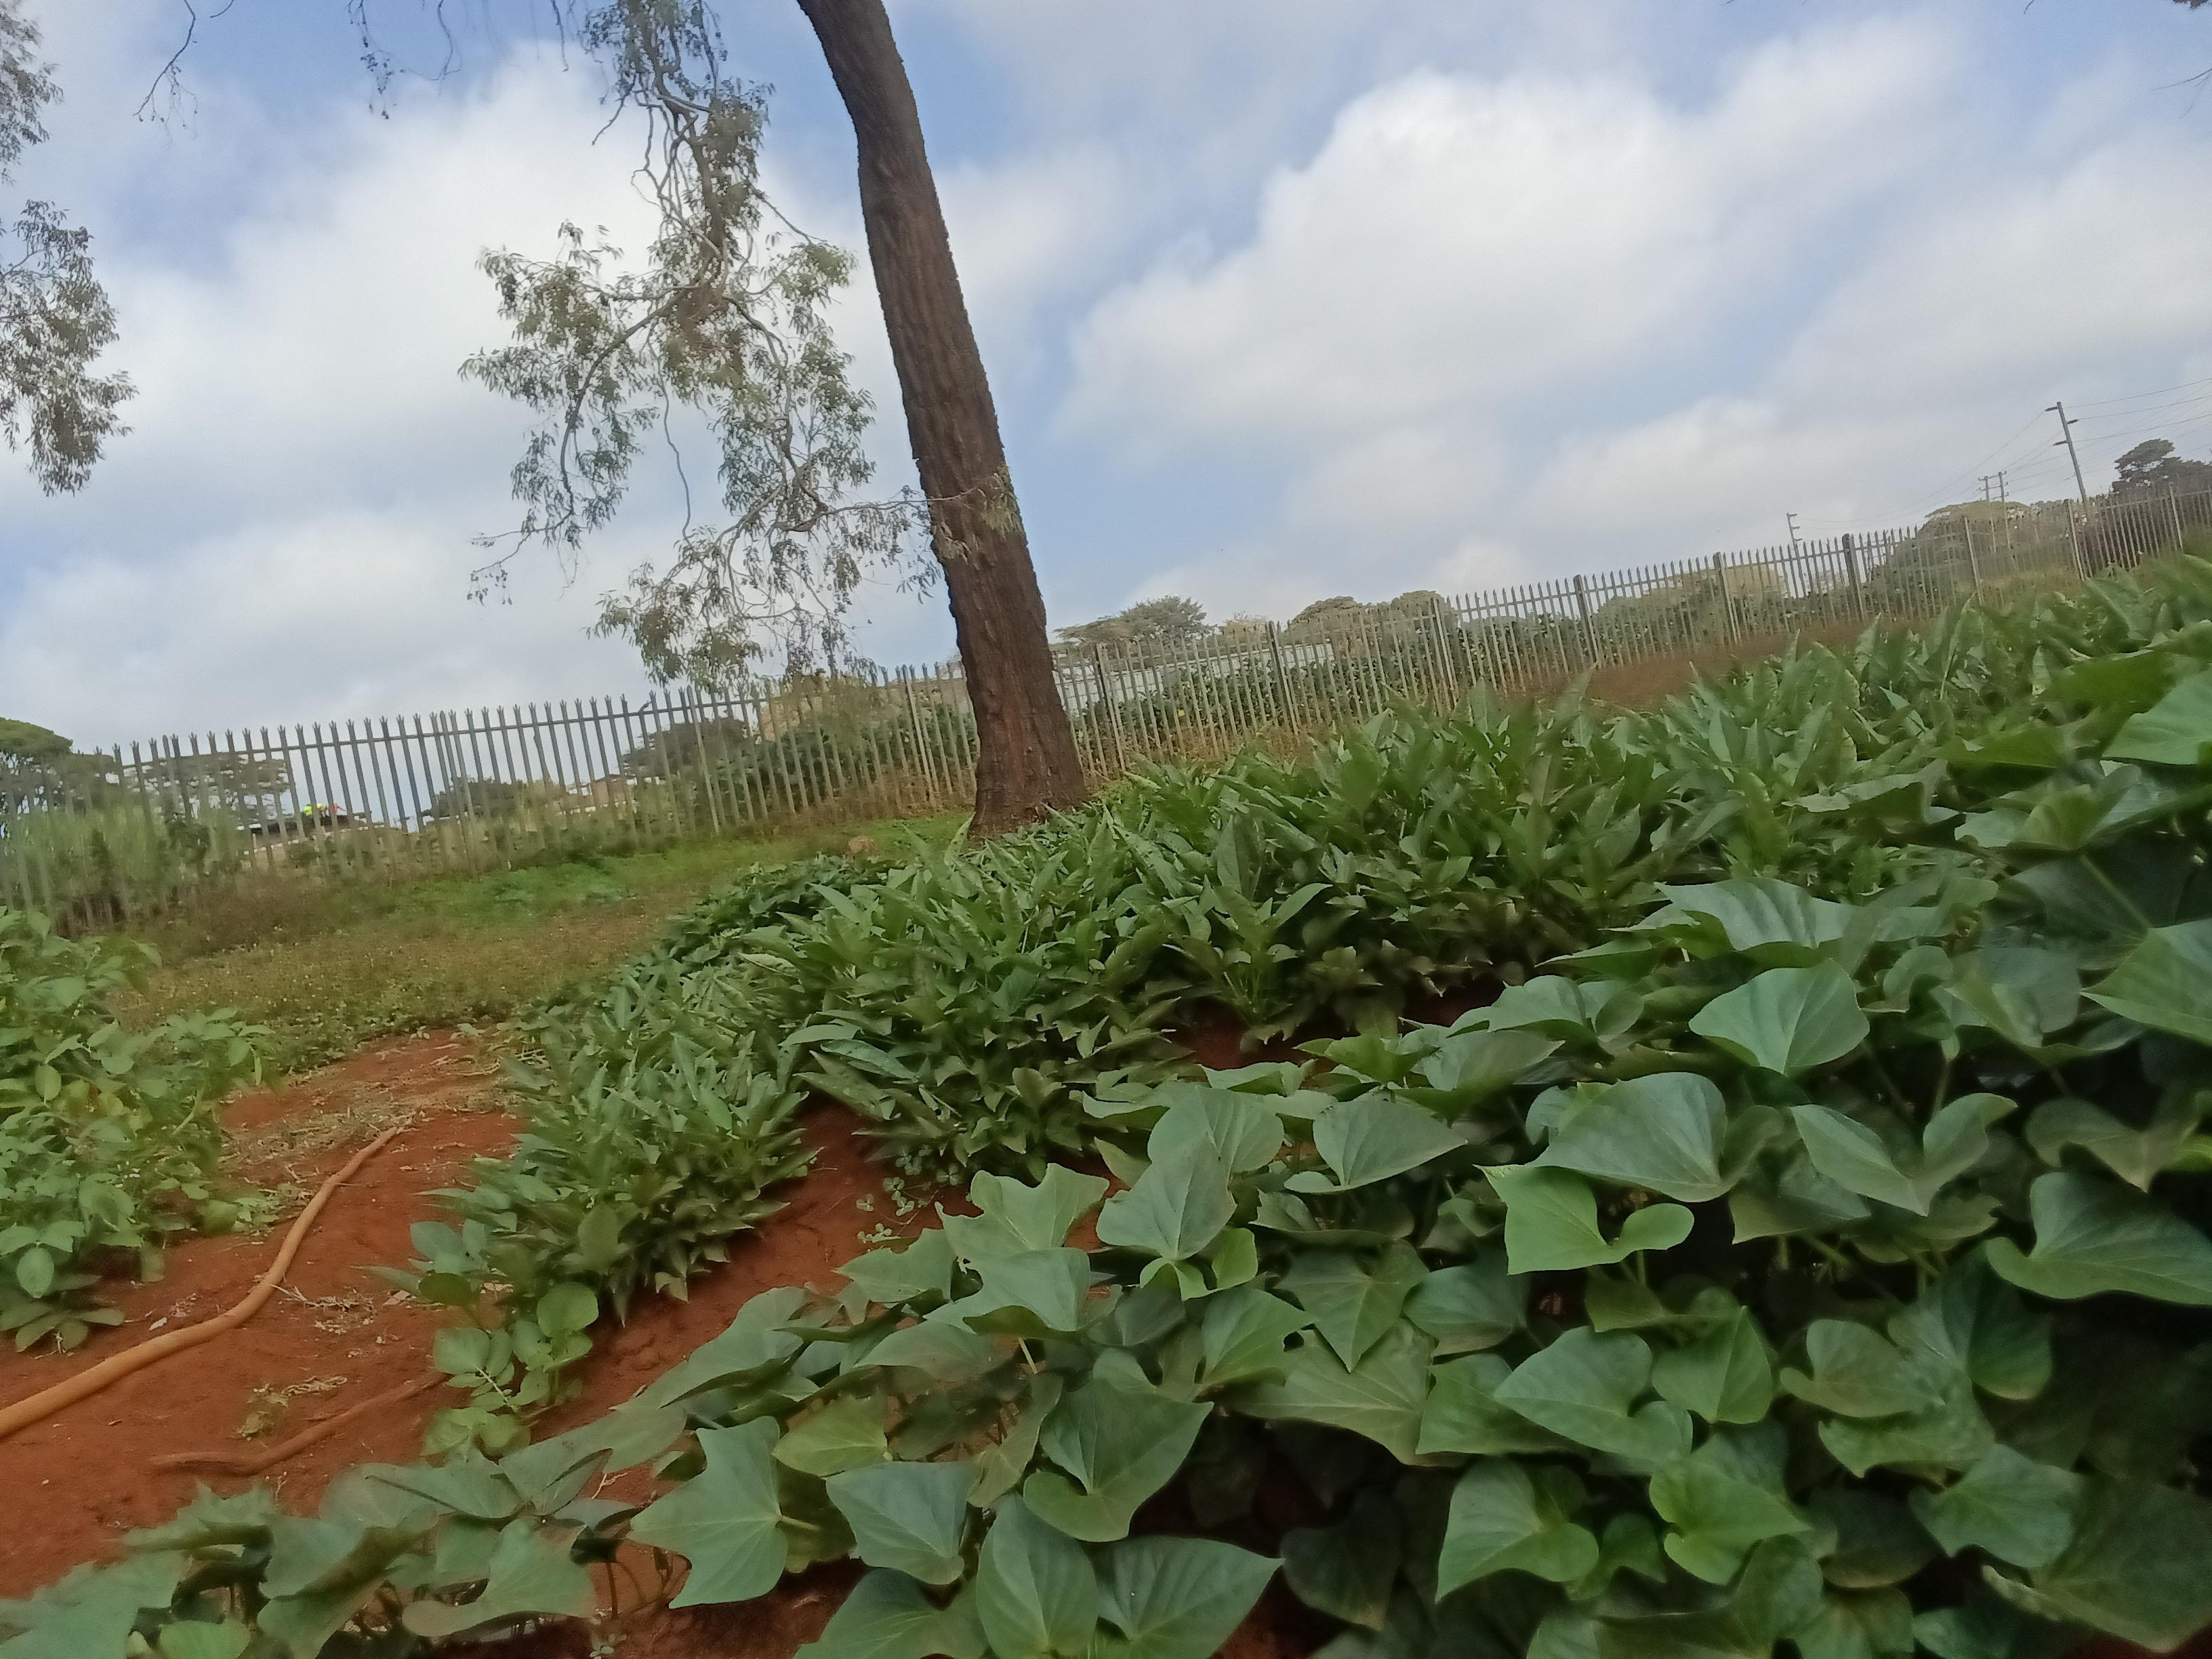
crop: sweet potato
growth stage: vegetative
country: Kenya
